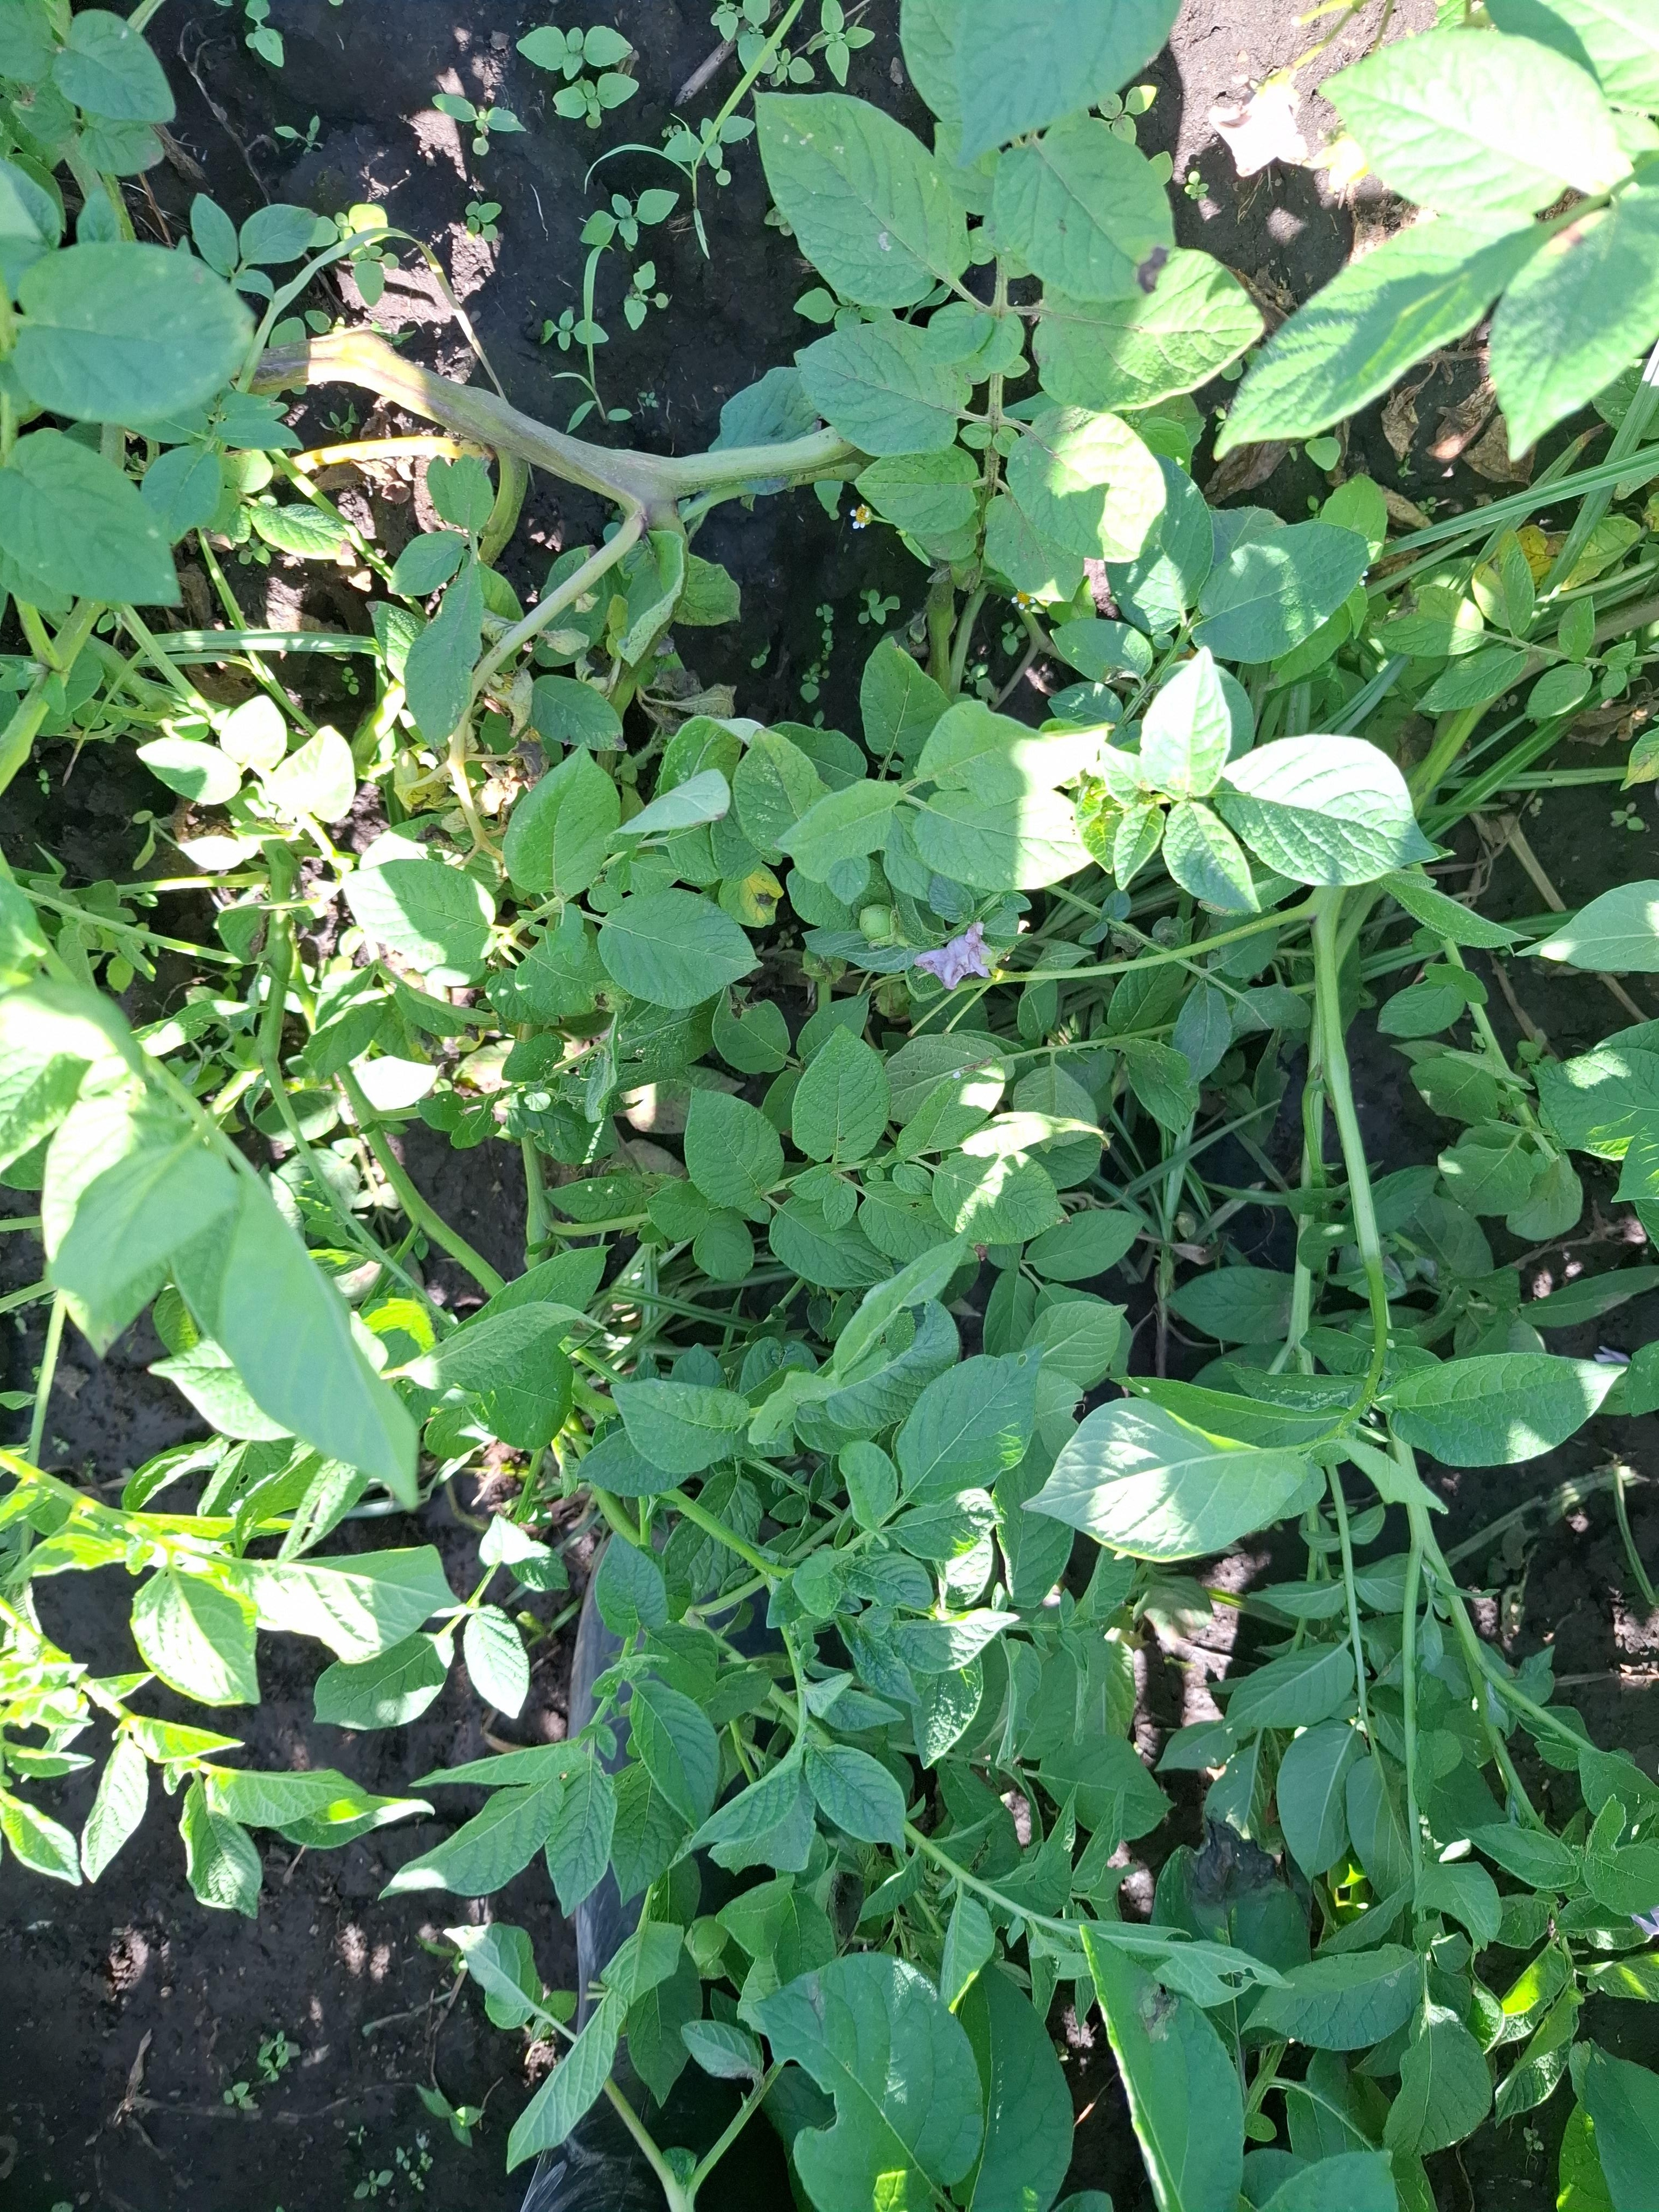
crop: potato
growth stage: flowering
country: Tanzania
